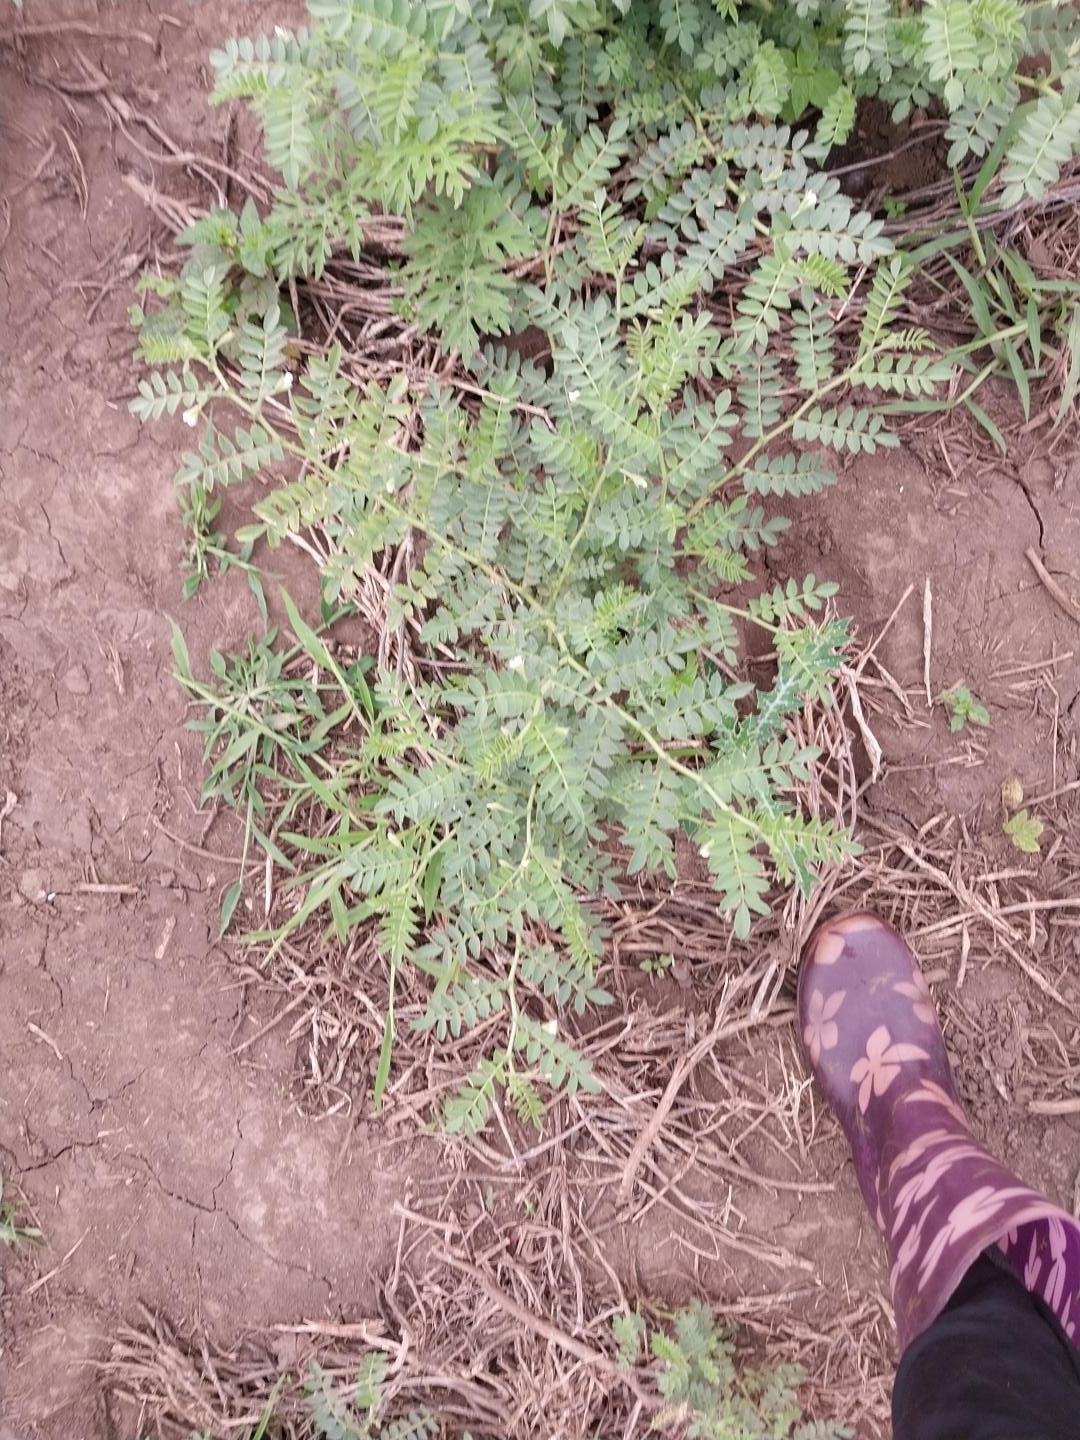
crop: chickpea
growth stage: development pod
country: Tanzania
